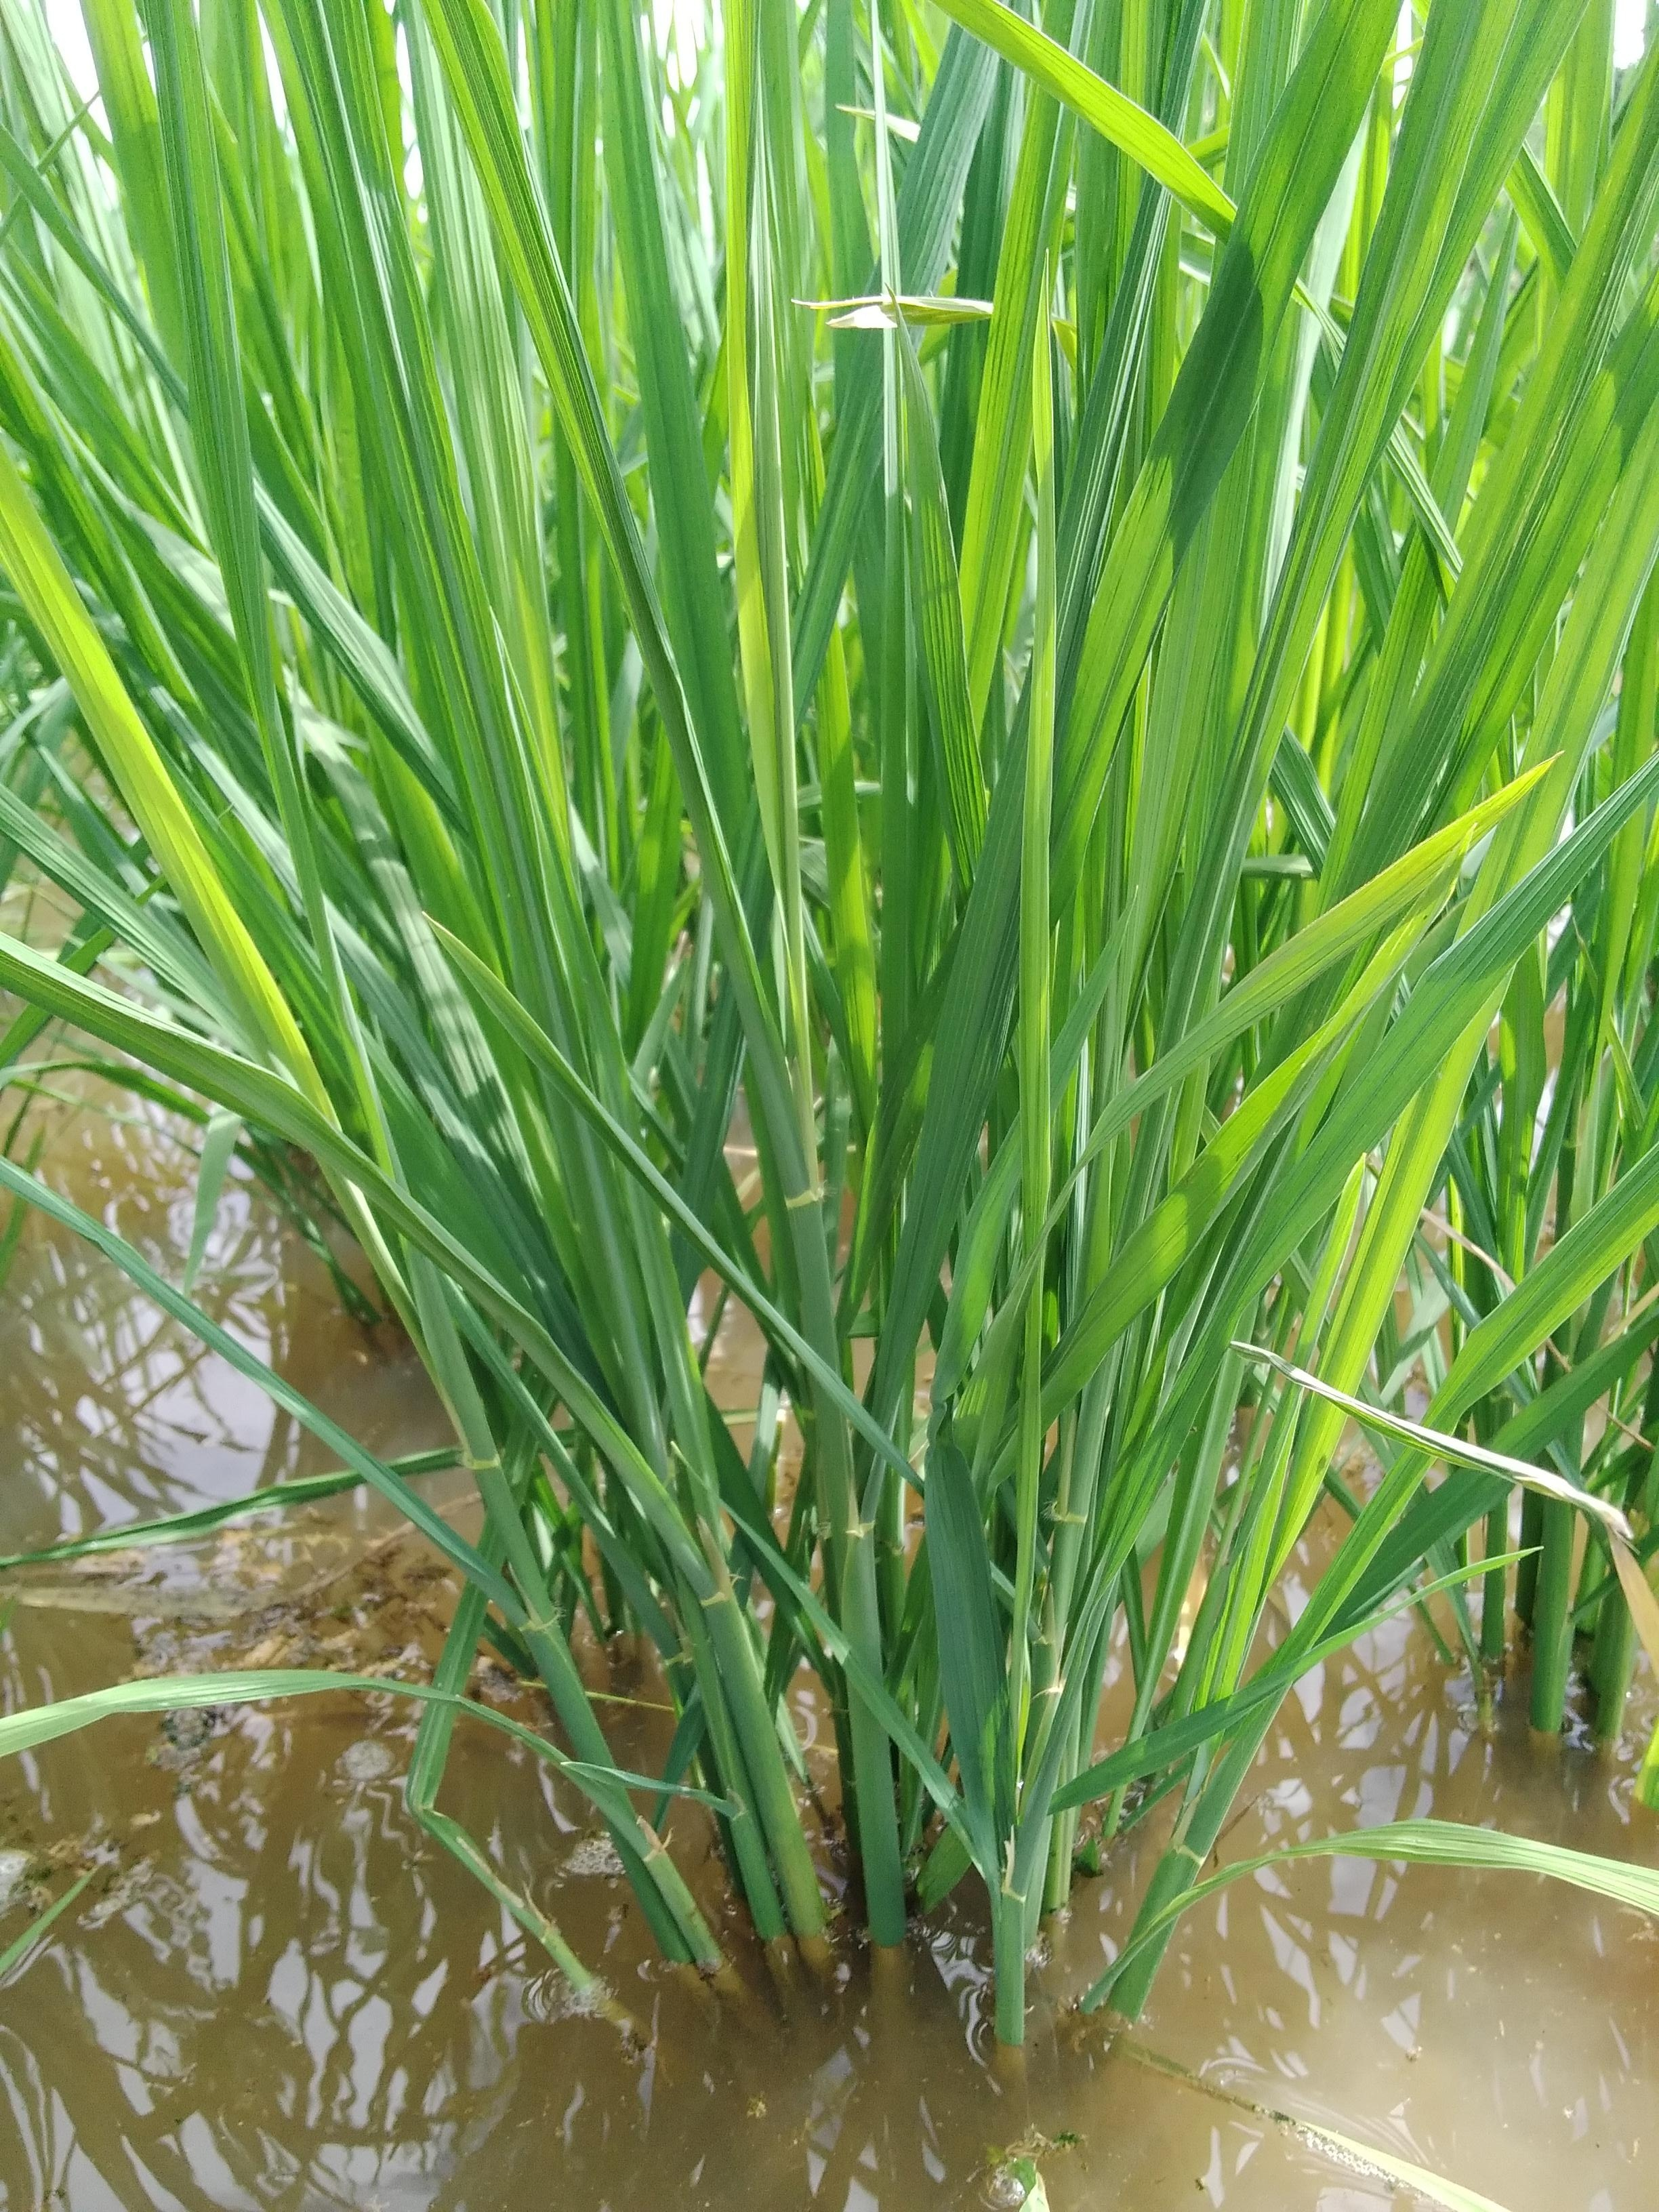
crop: rice
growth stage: elongation stem
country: Nigeria
